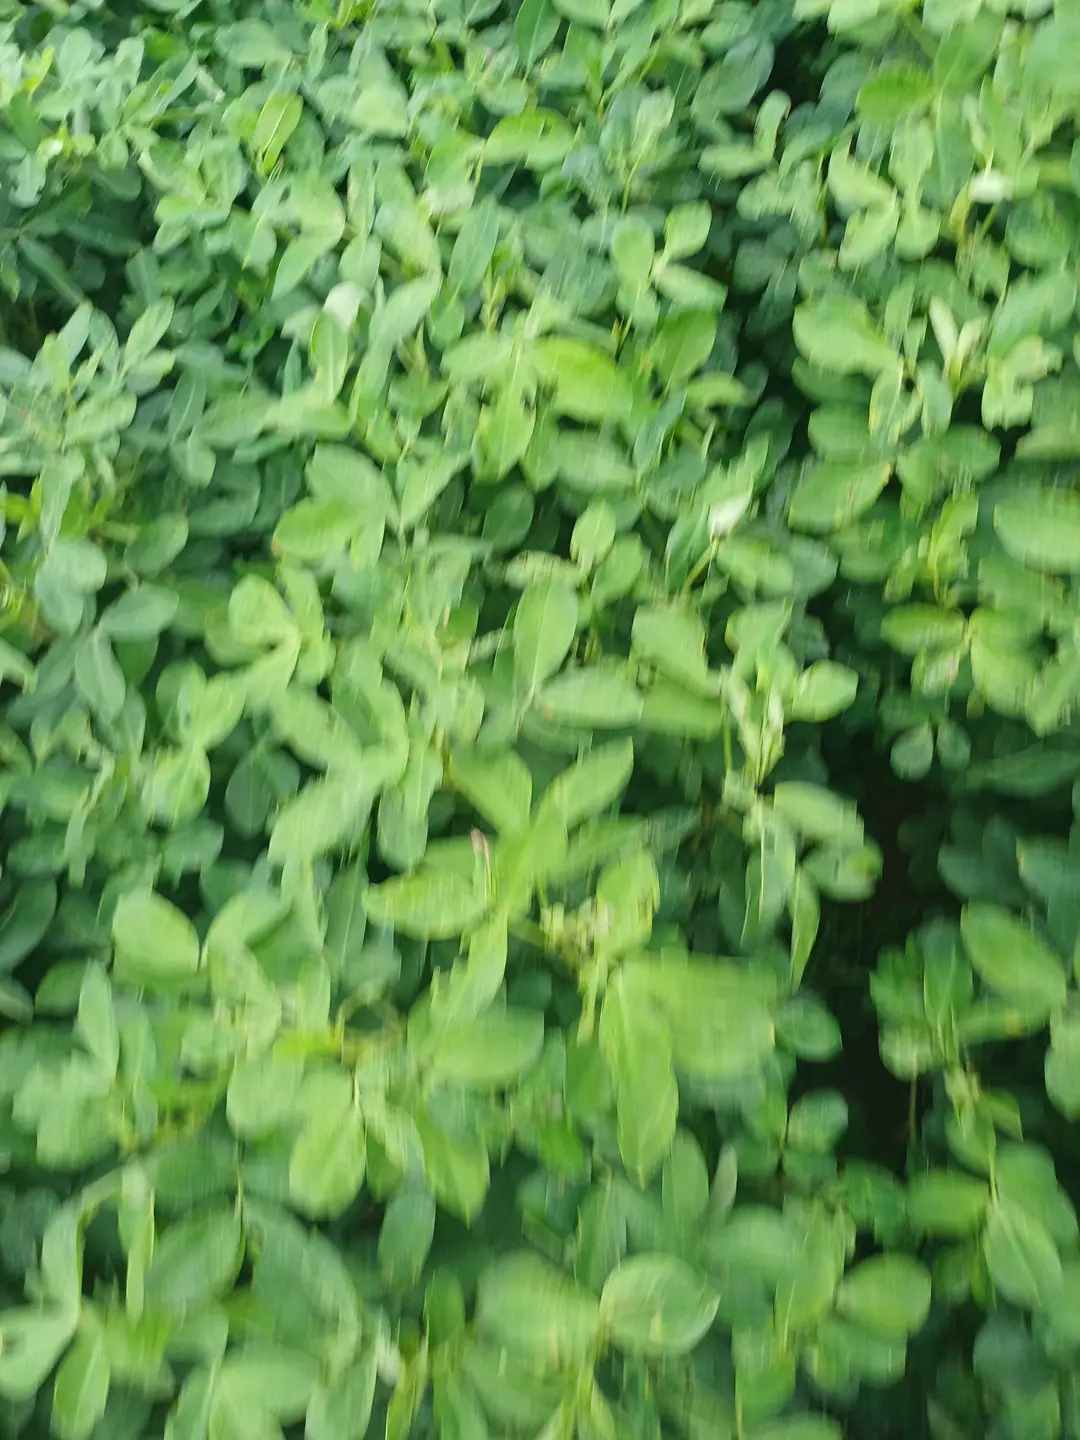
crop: groundnut
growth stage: pegging
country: Kenya
